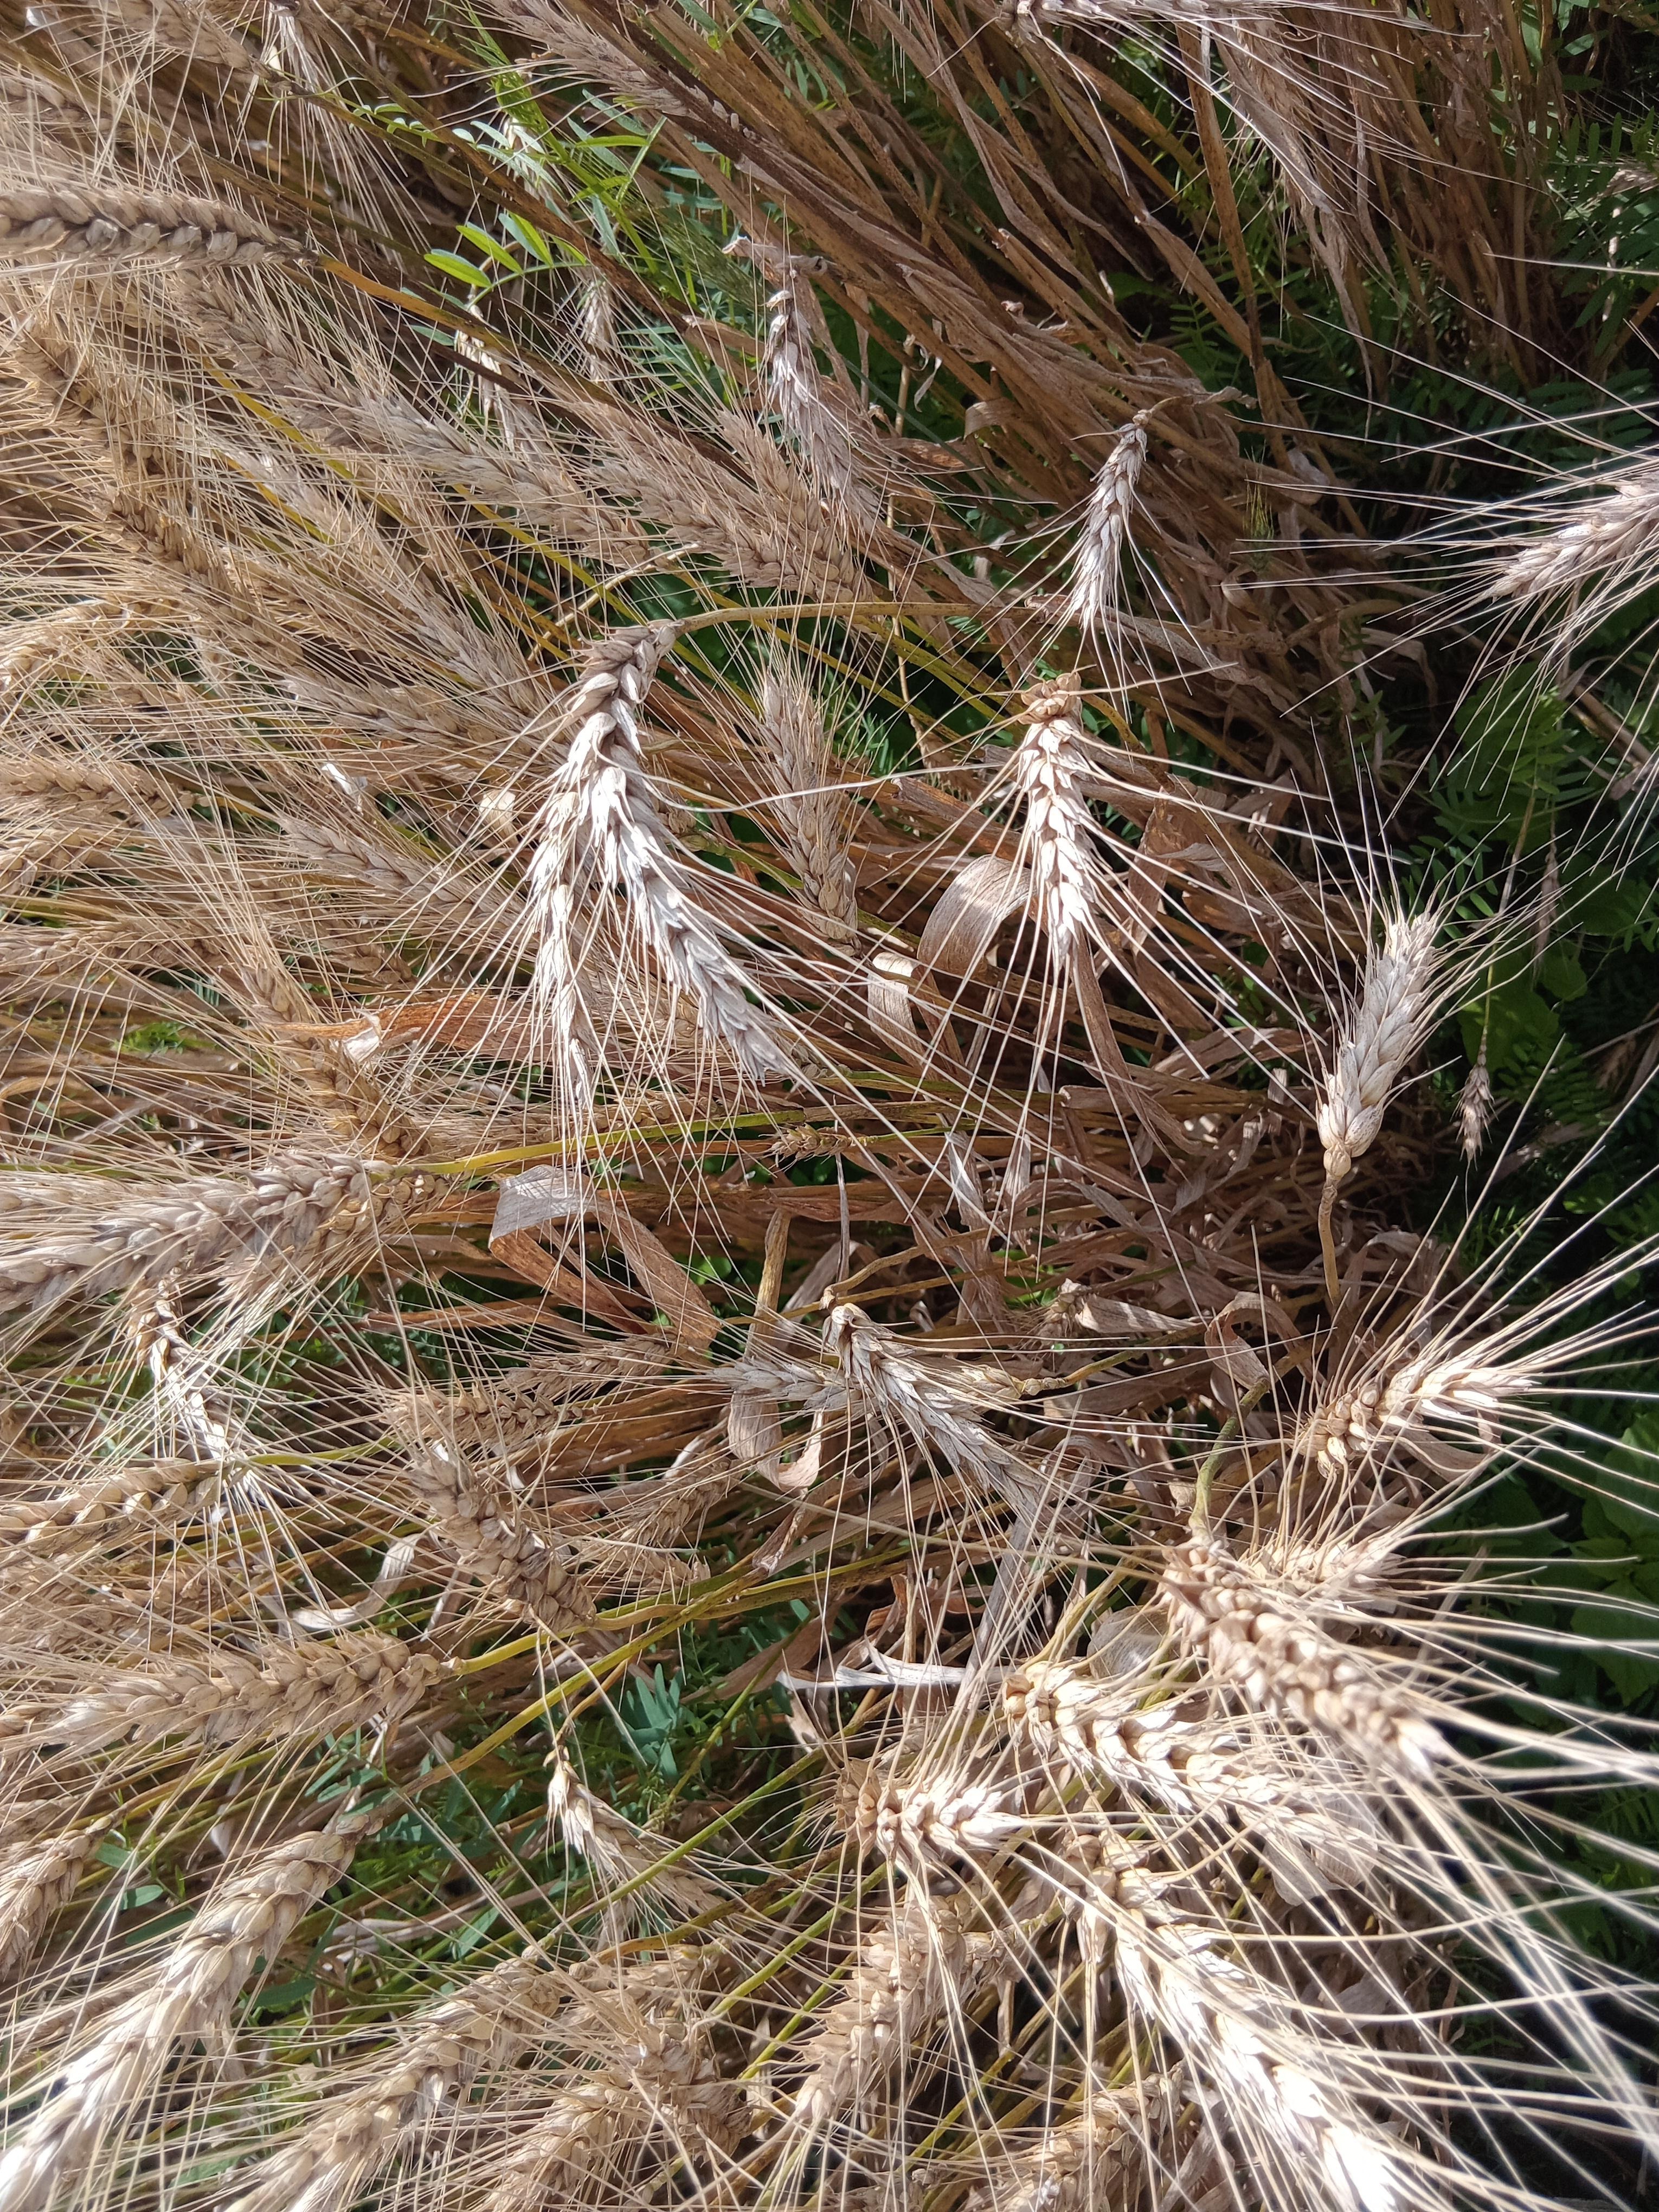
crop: wheat
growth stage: maturity
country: Kenya
